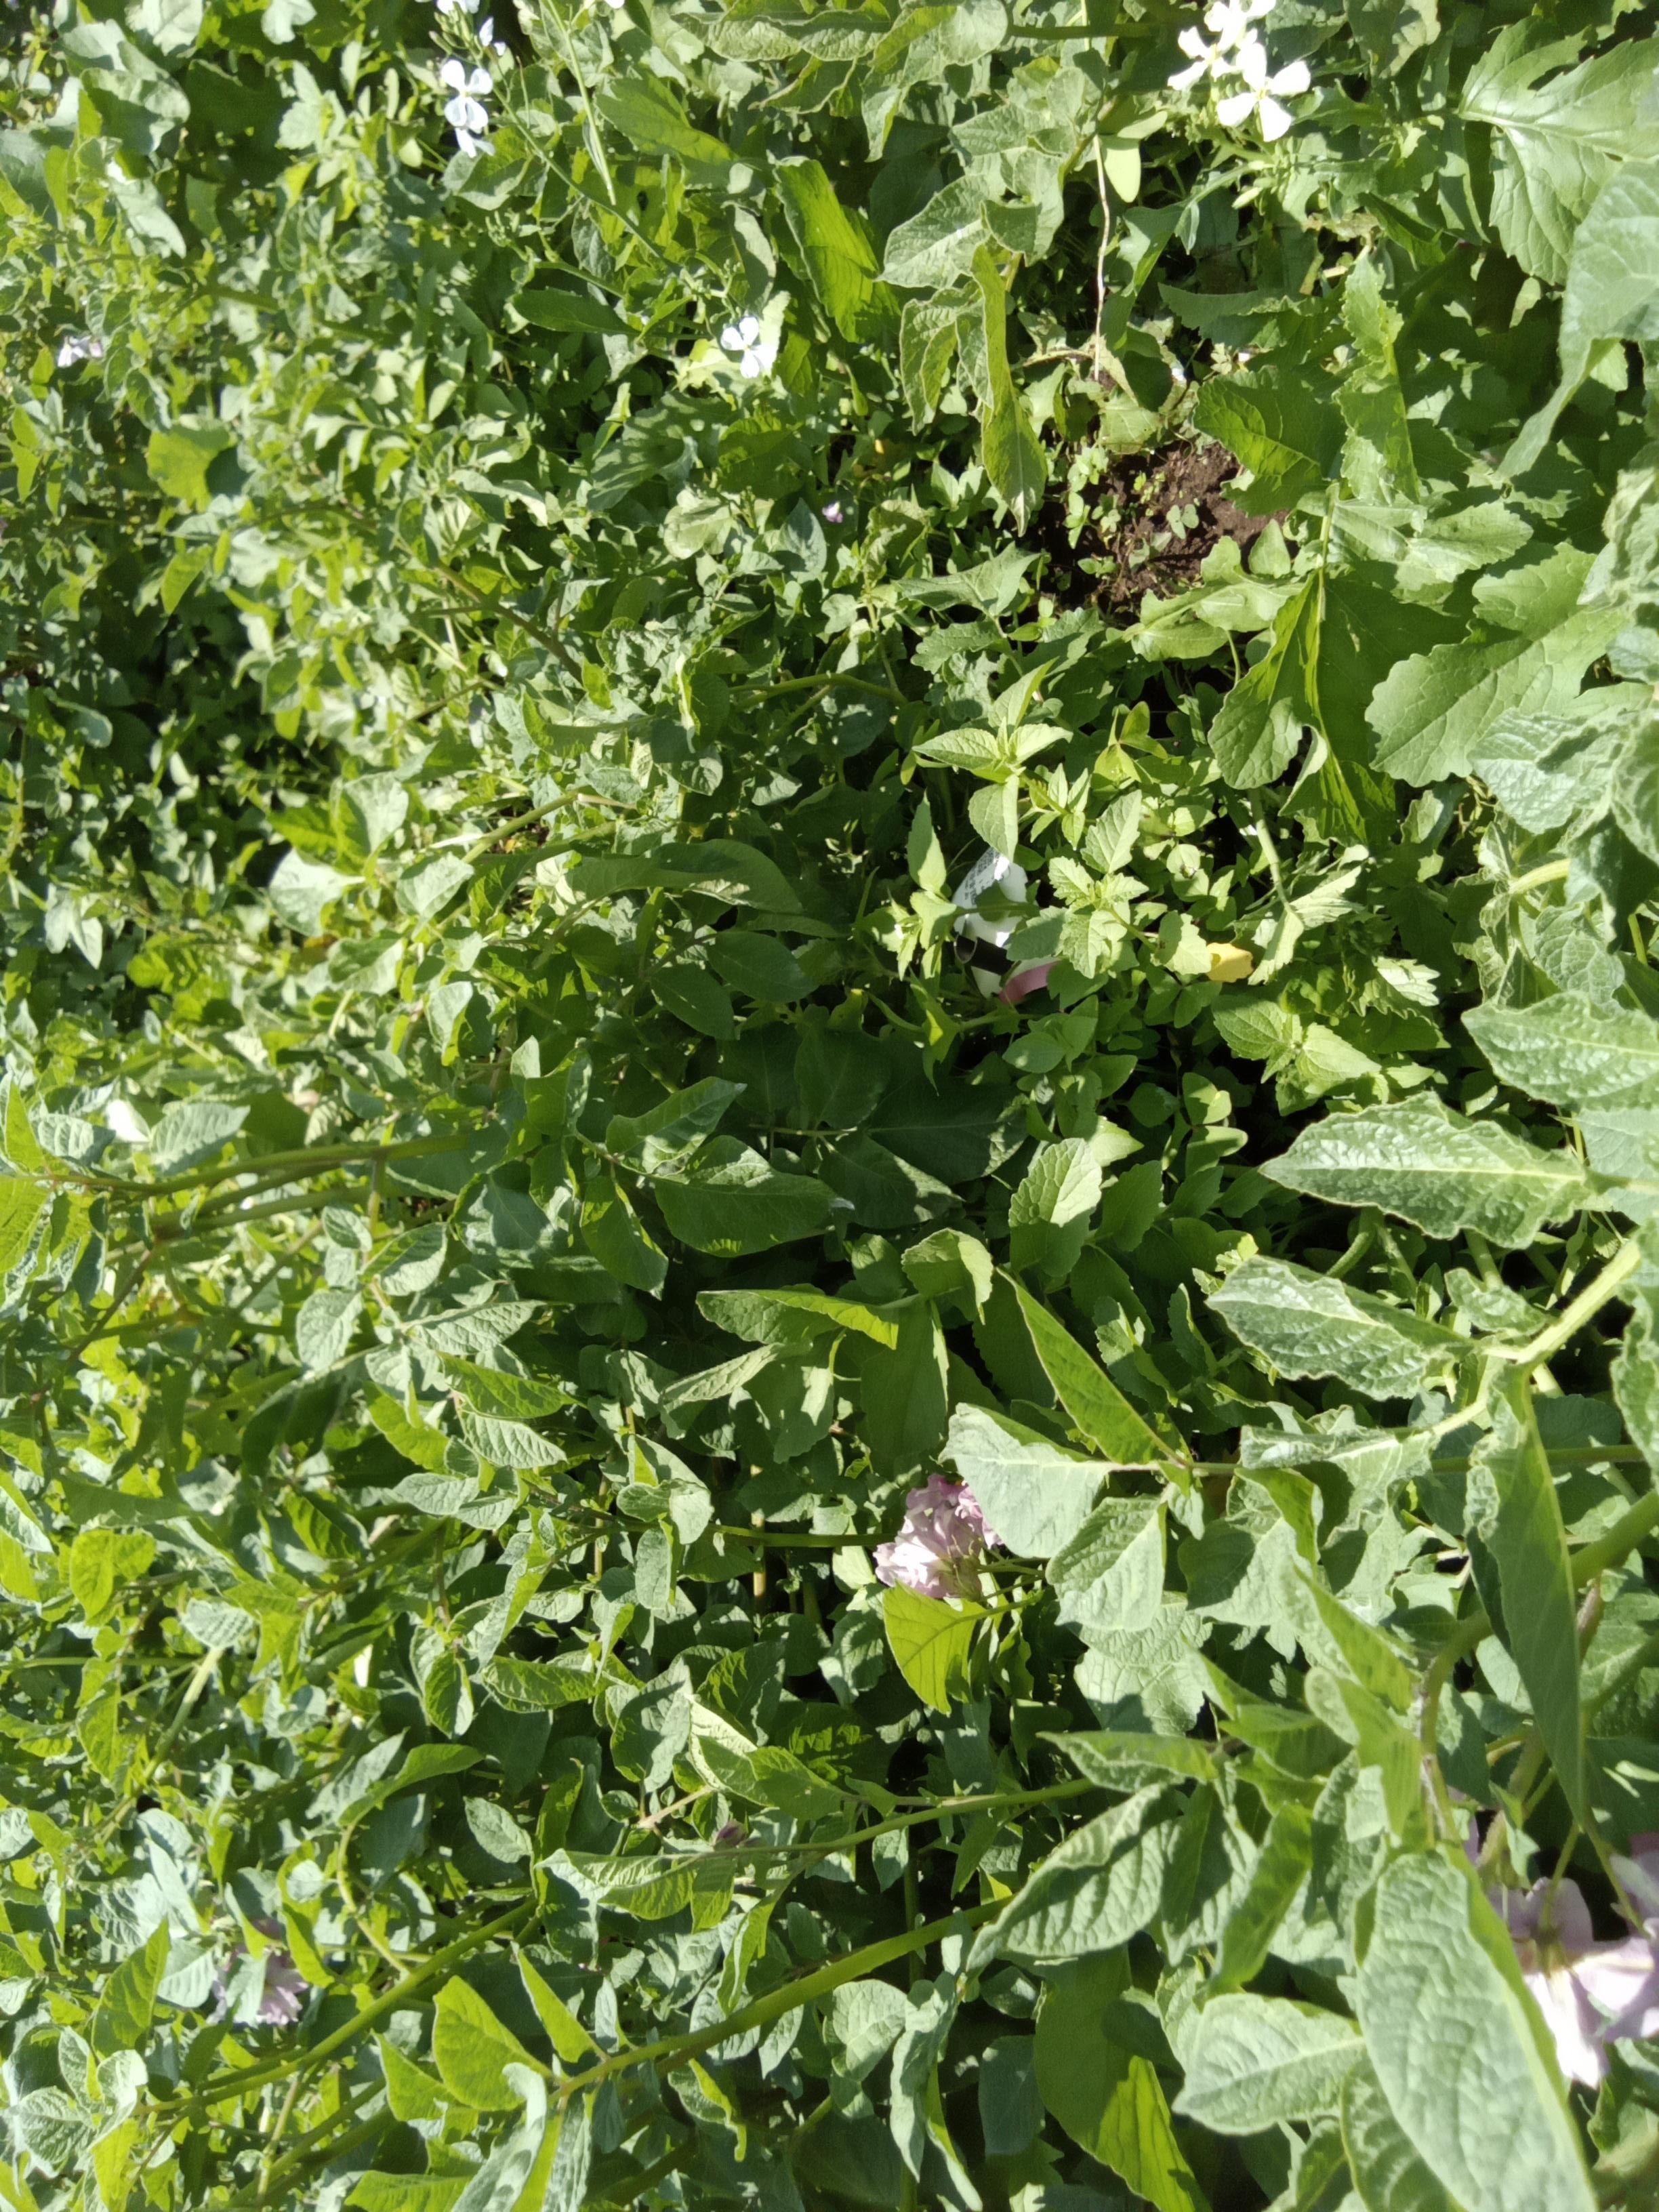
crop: potato
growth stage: flowering
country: Kenya
